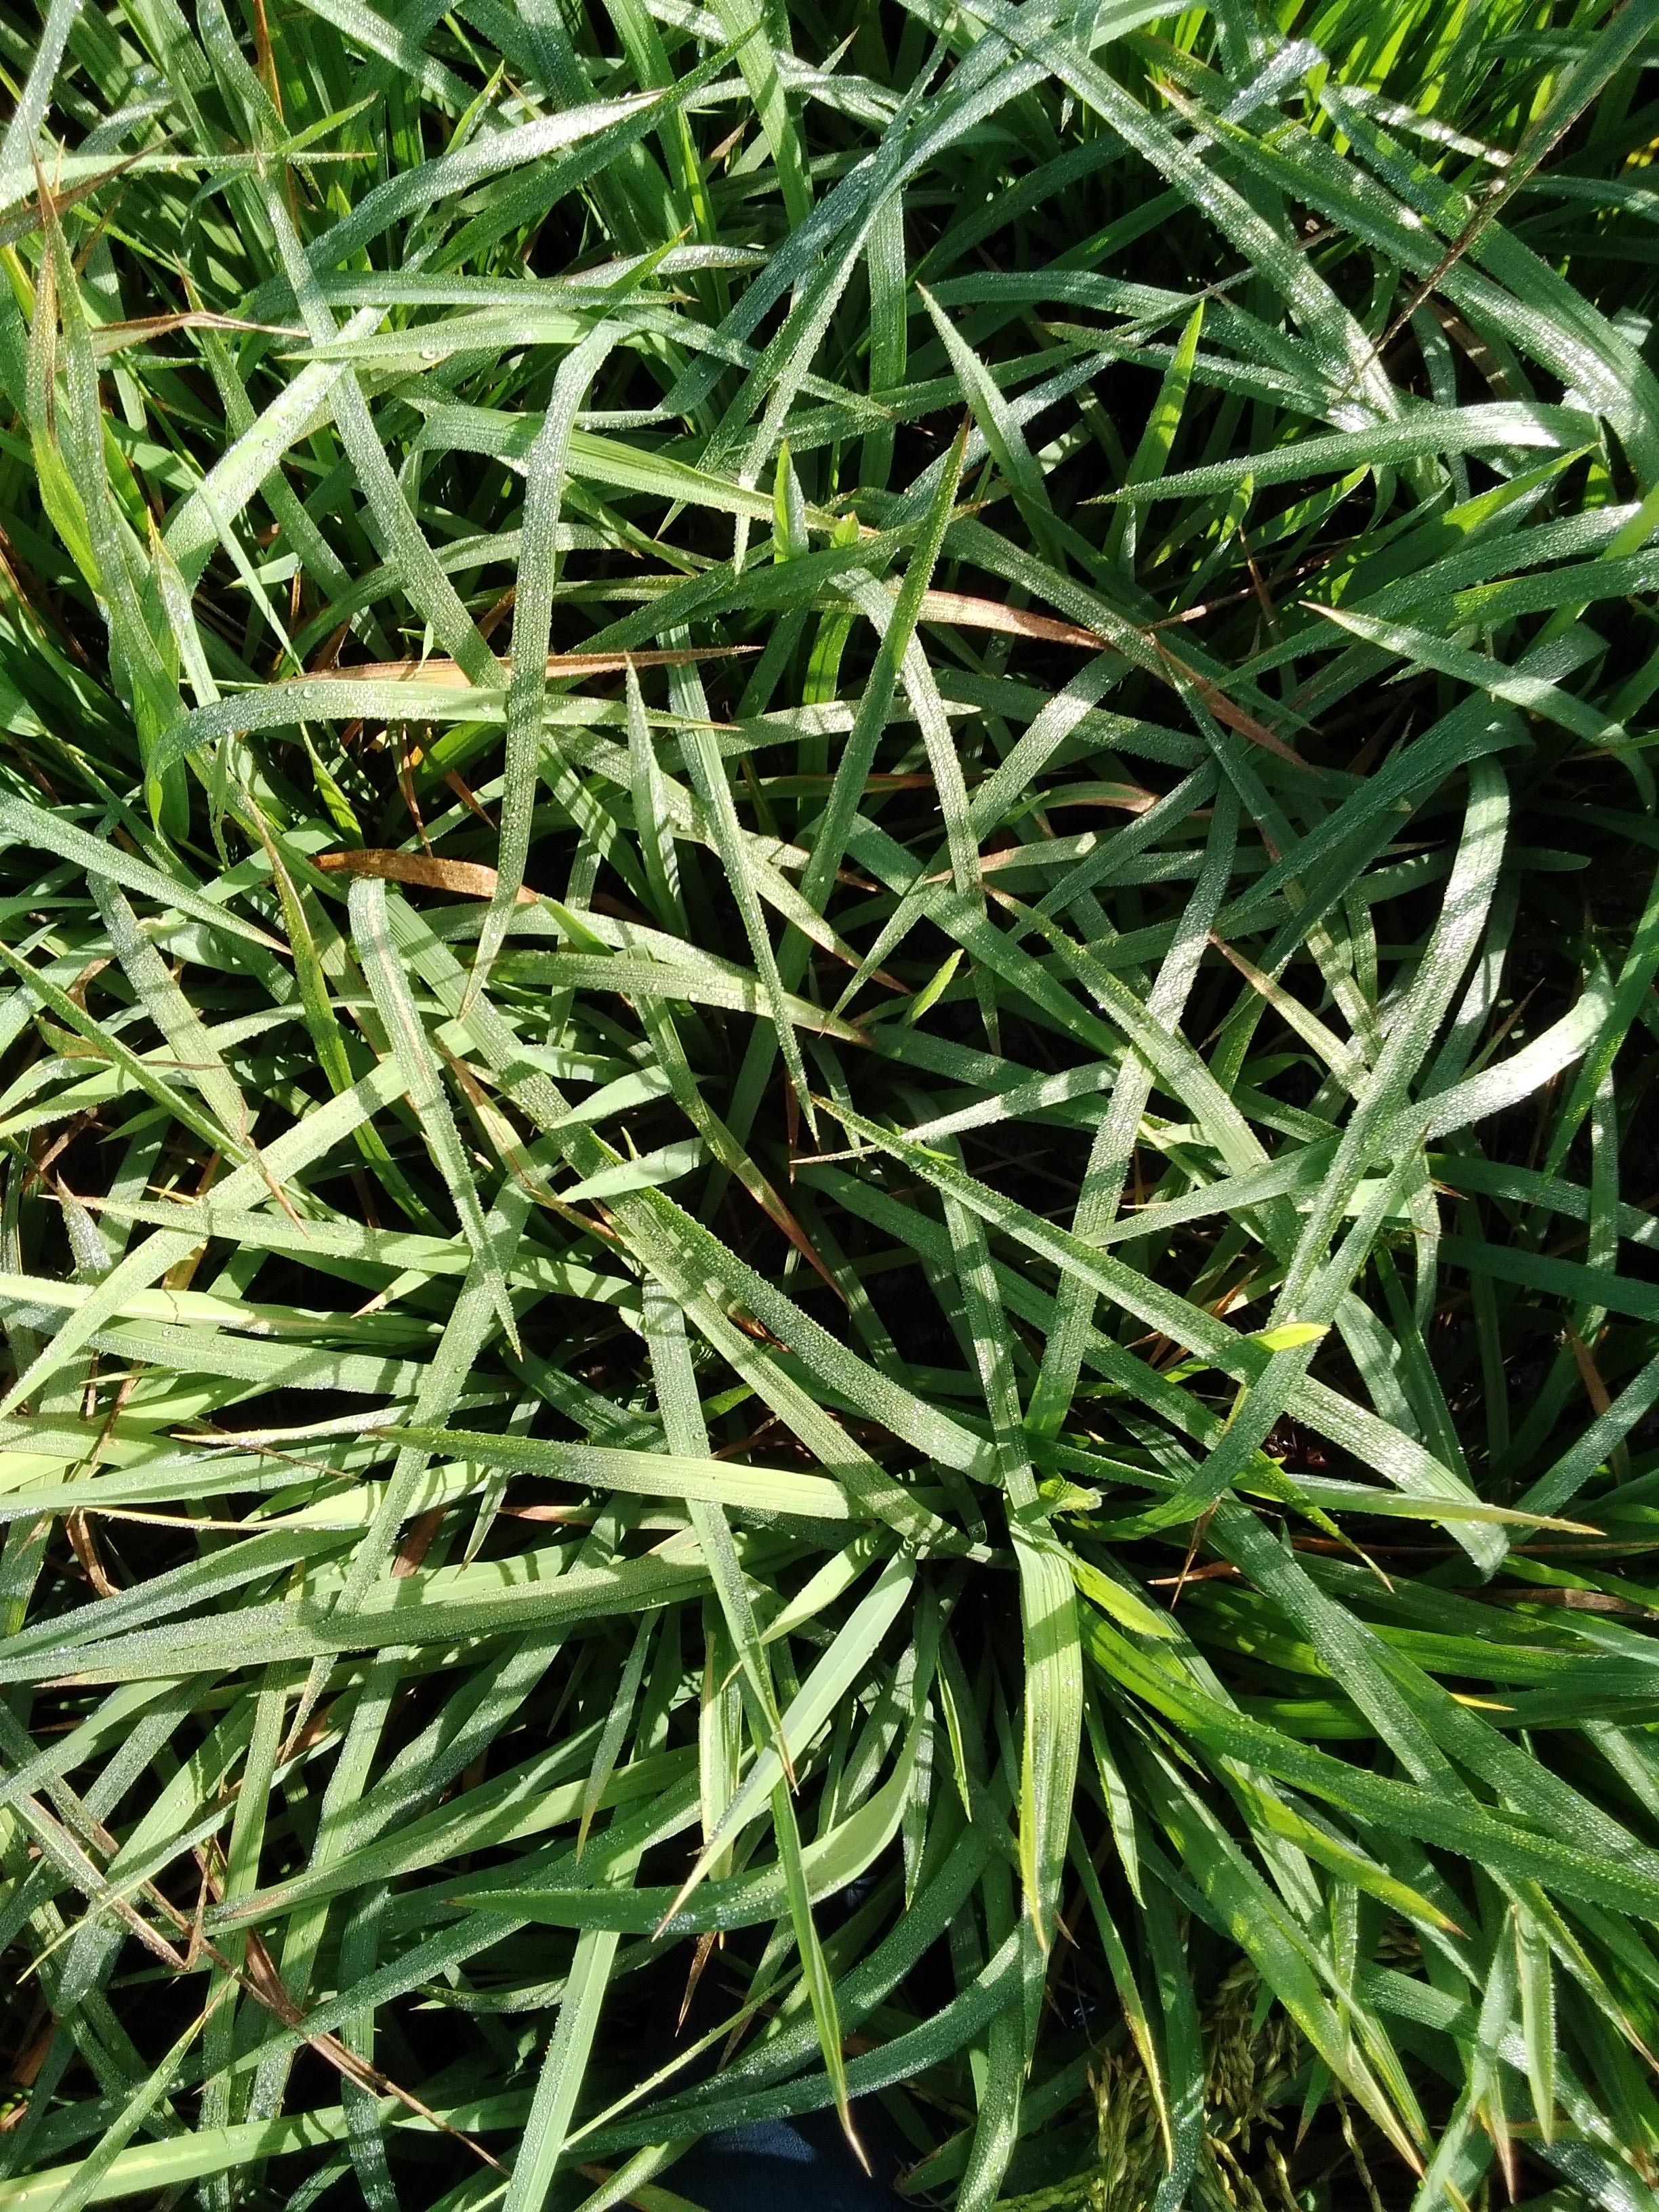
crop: rice
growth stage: stage milk
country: Senegal
